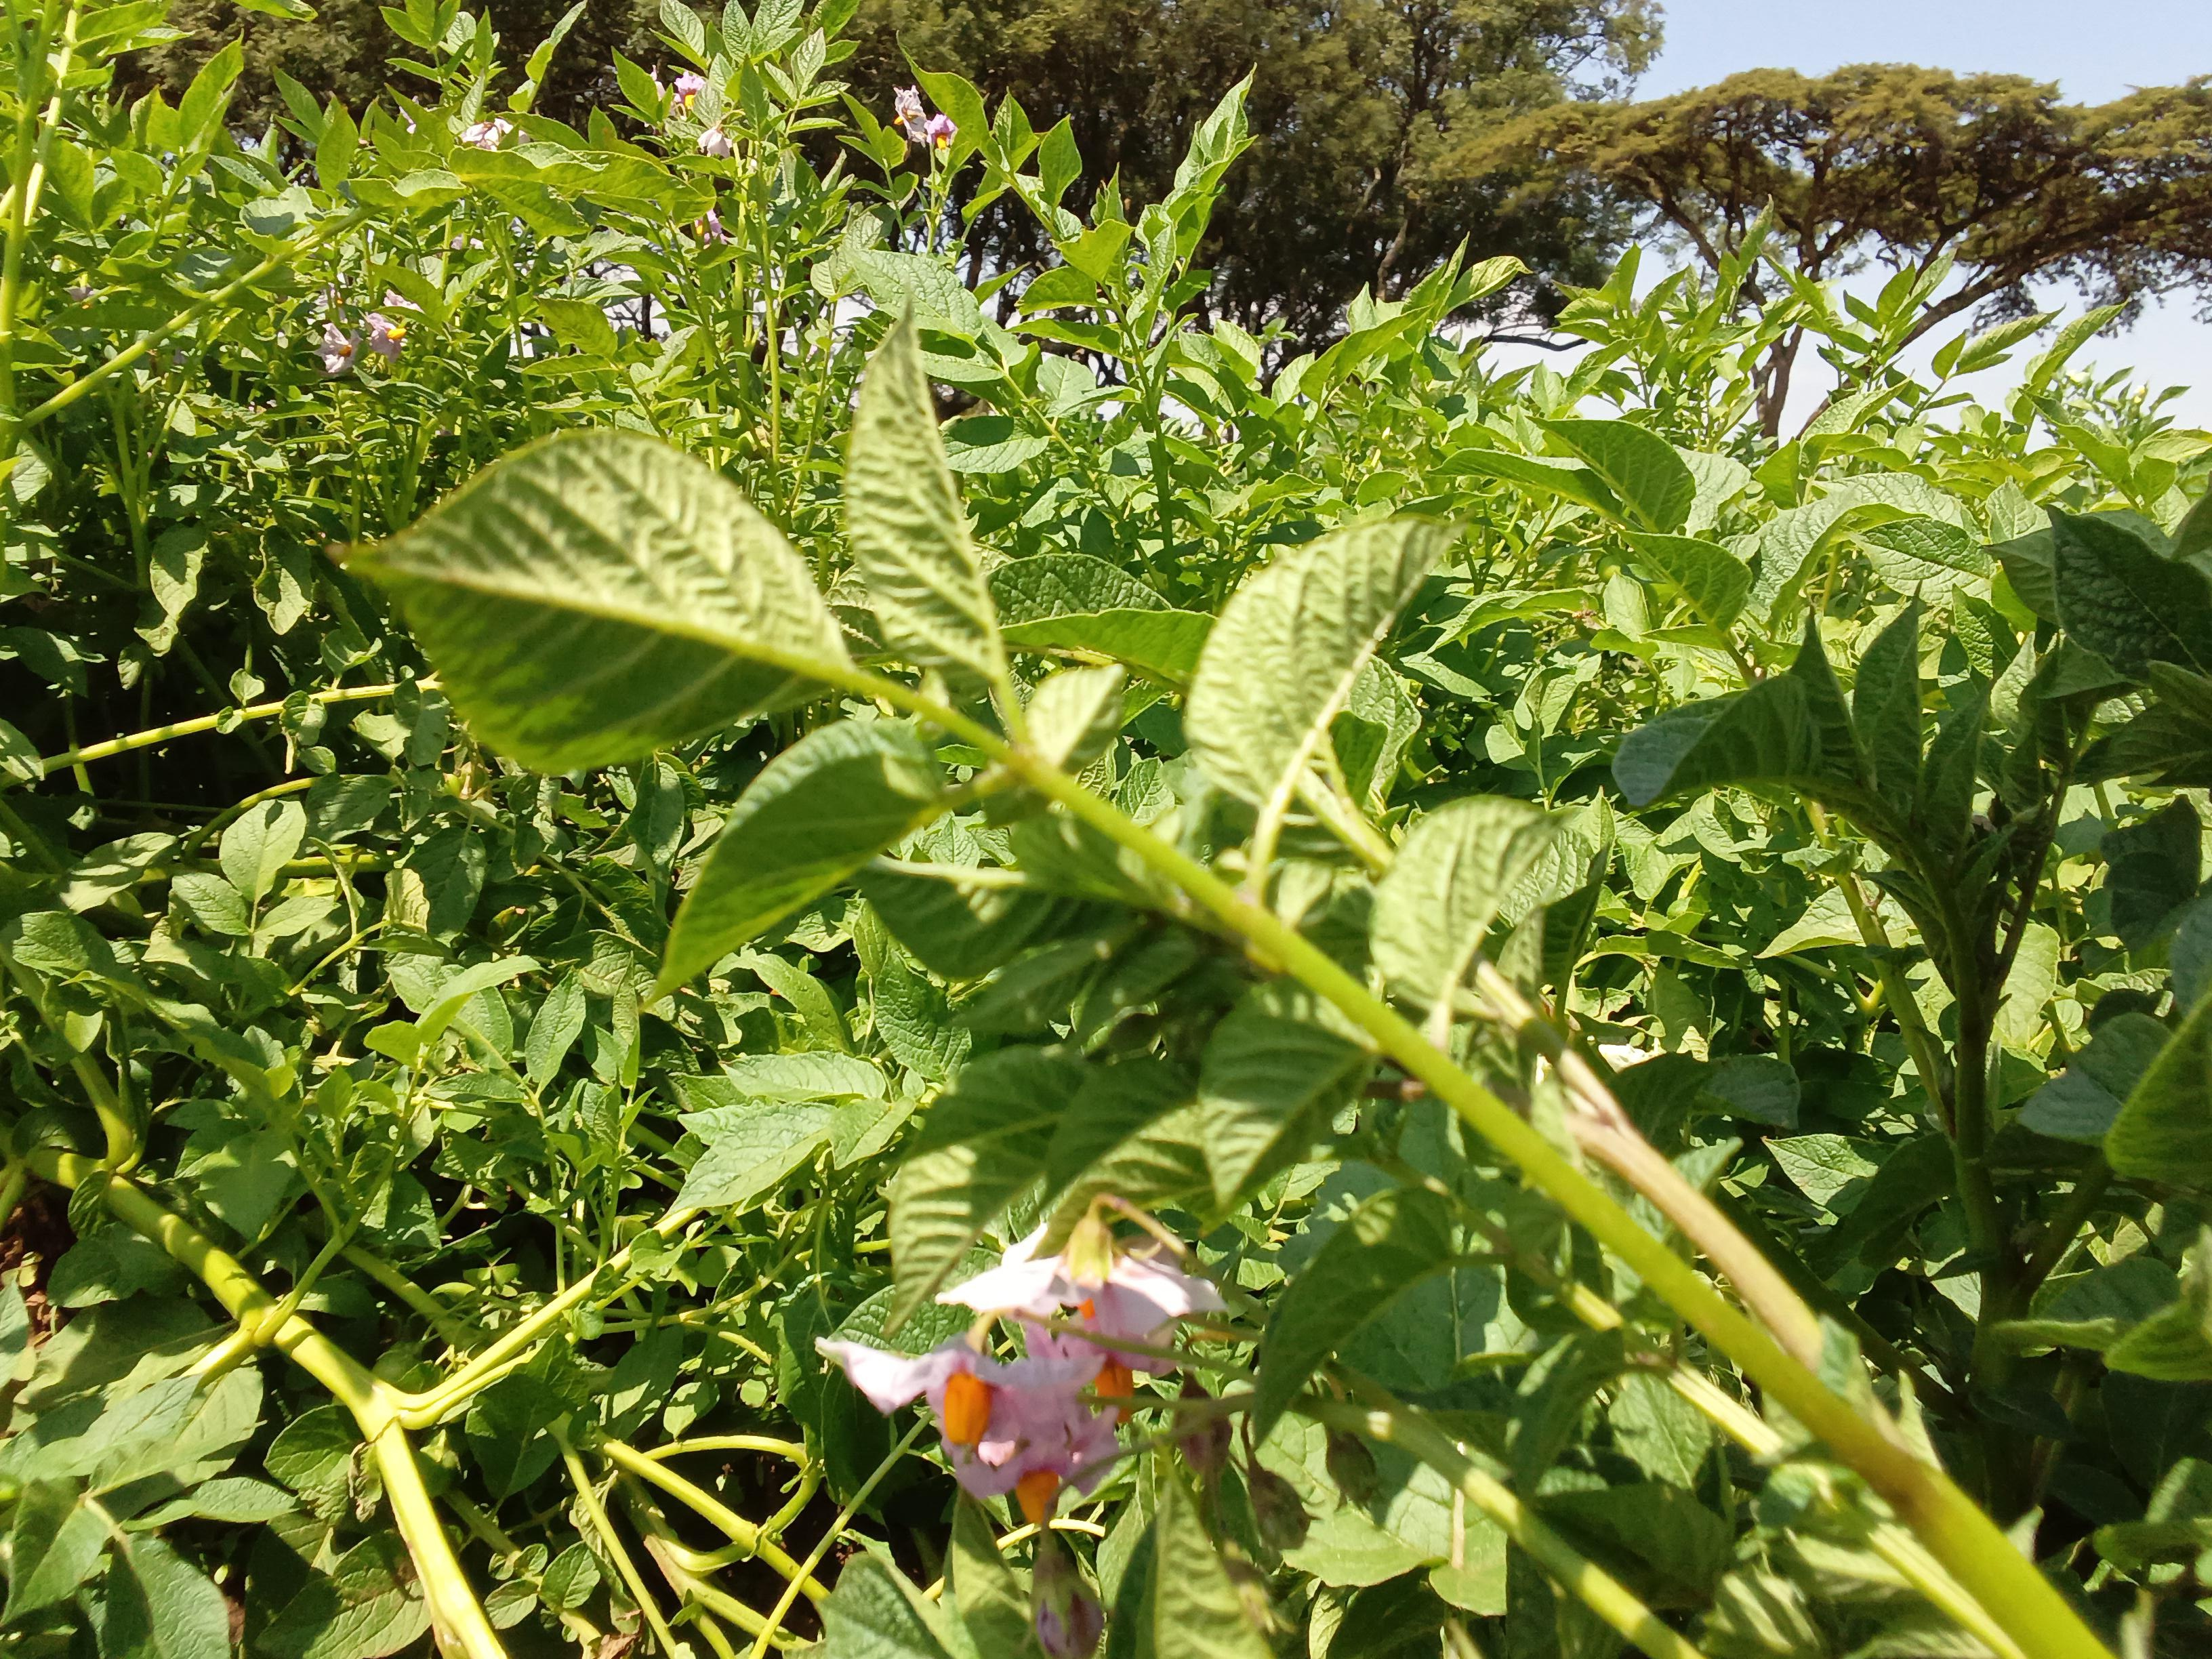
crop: potato
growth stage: flowering
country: Kenya
